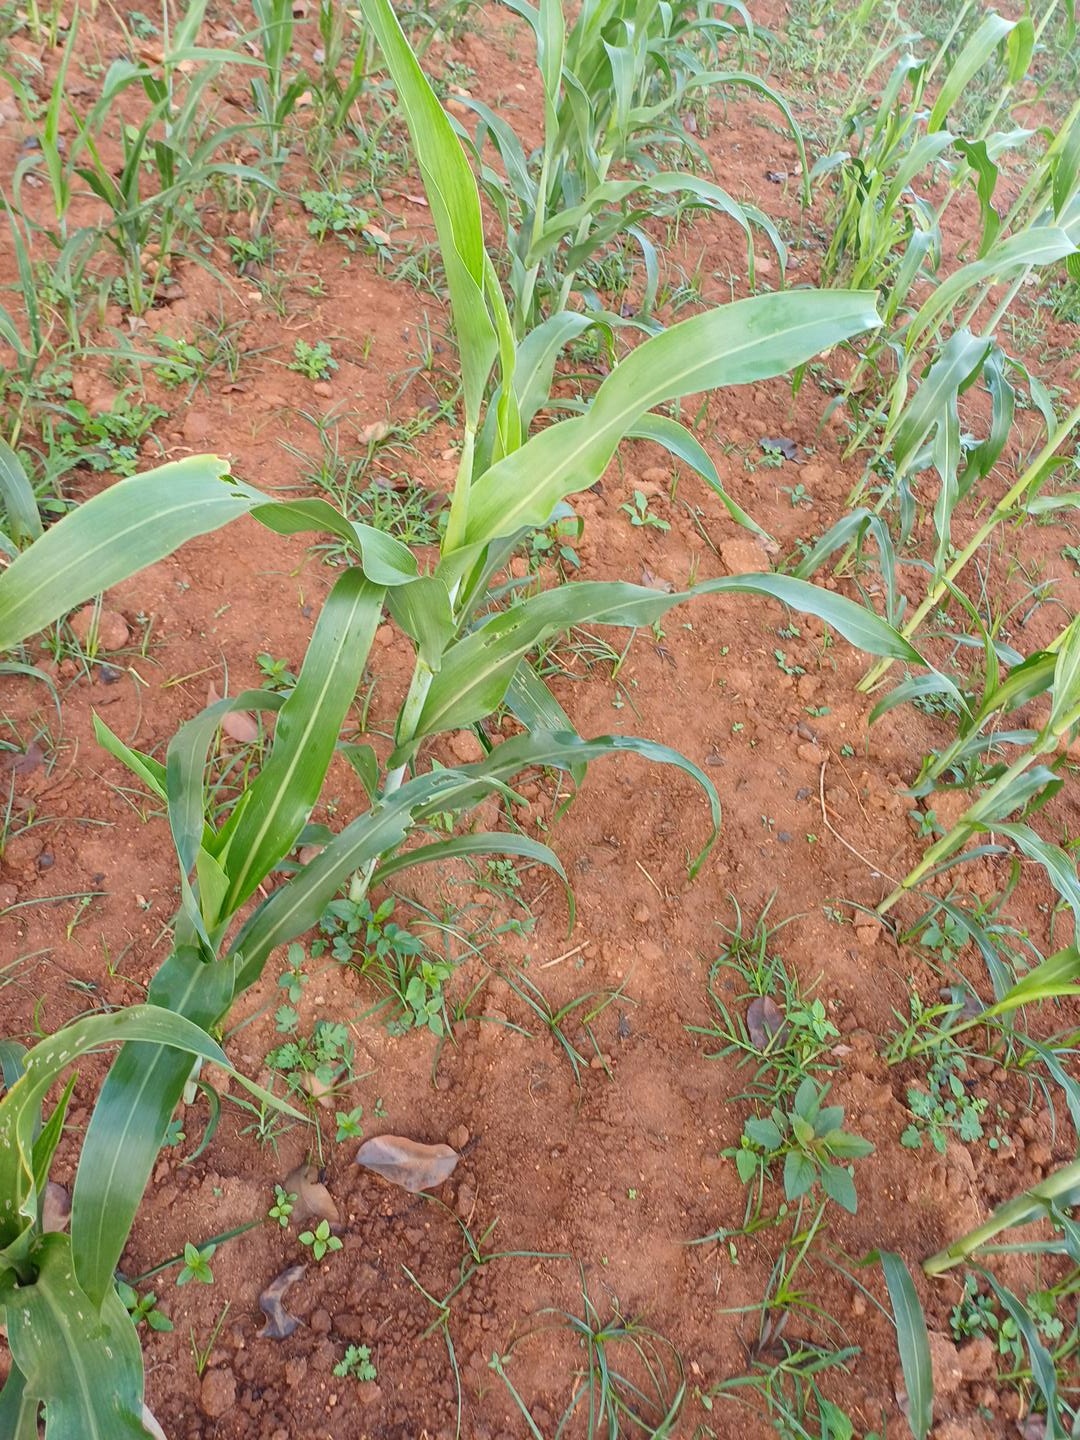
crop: sorghum
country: Kenya
